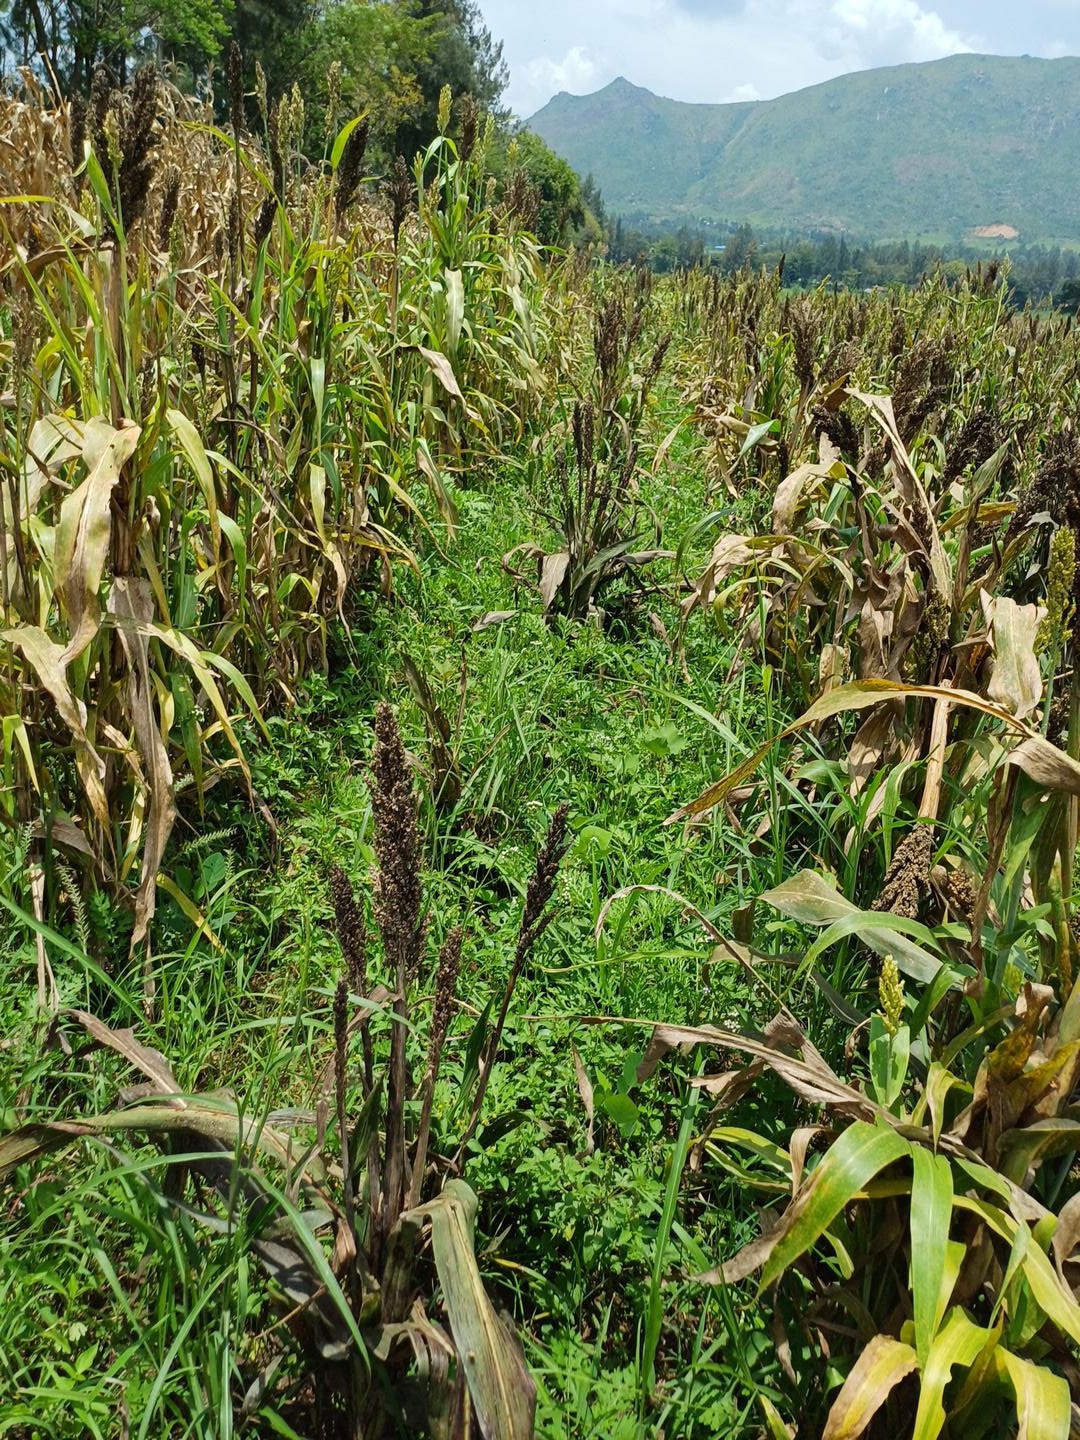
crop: sorghum
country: Kenya
